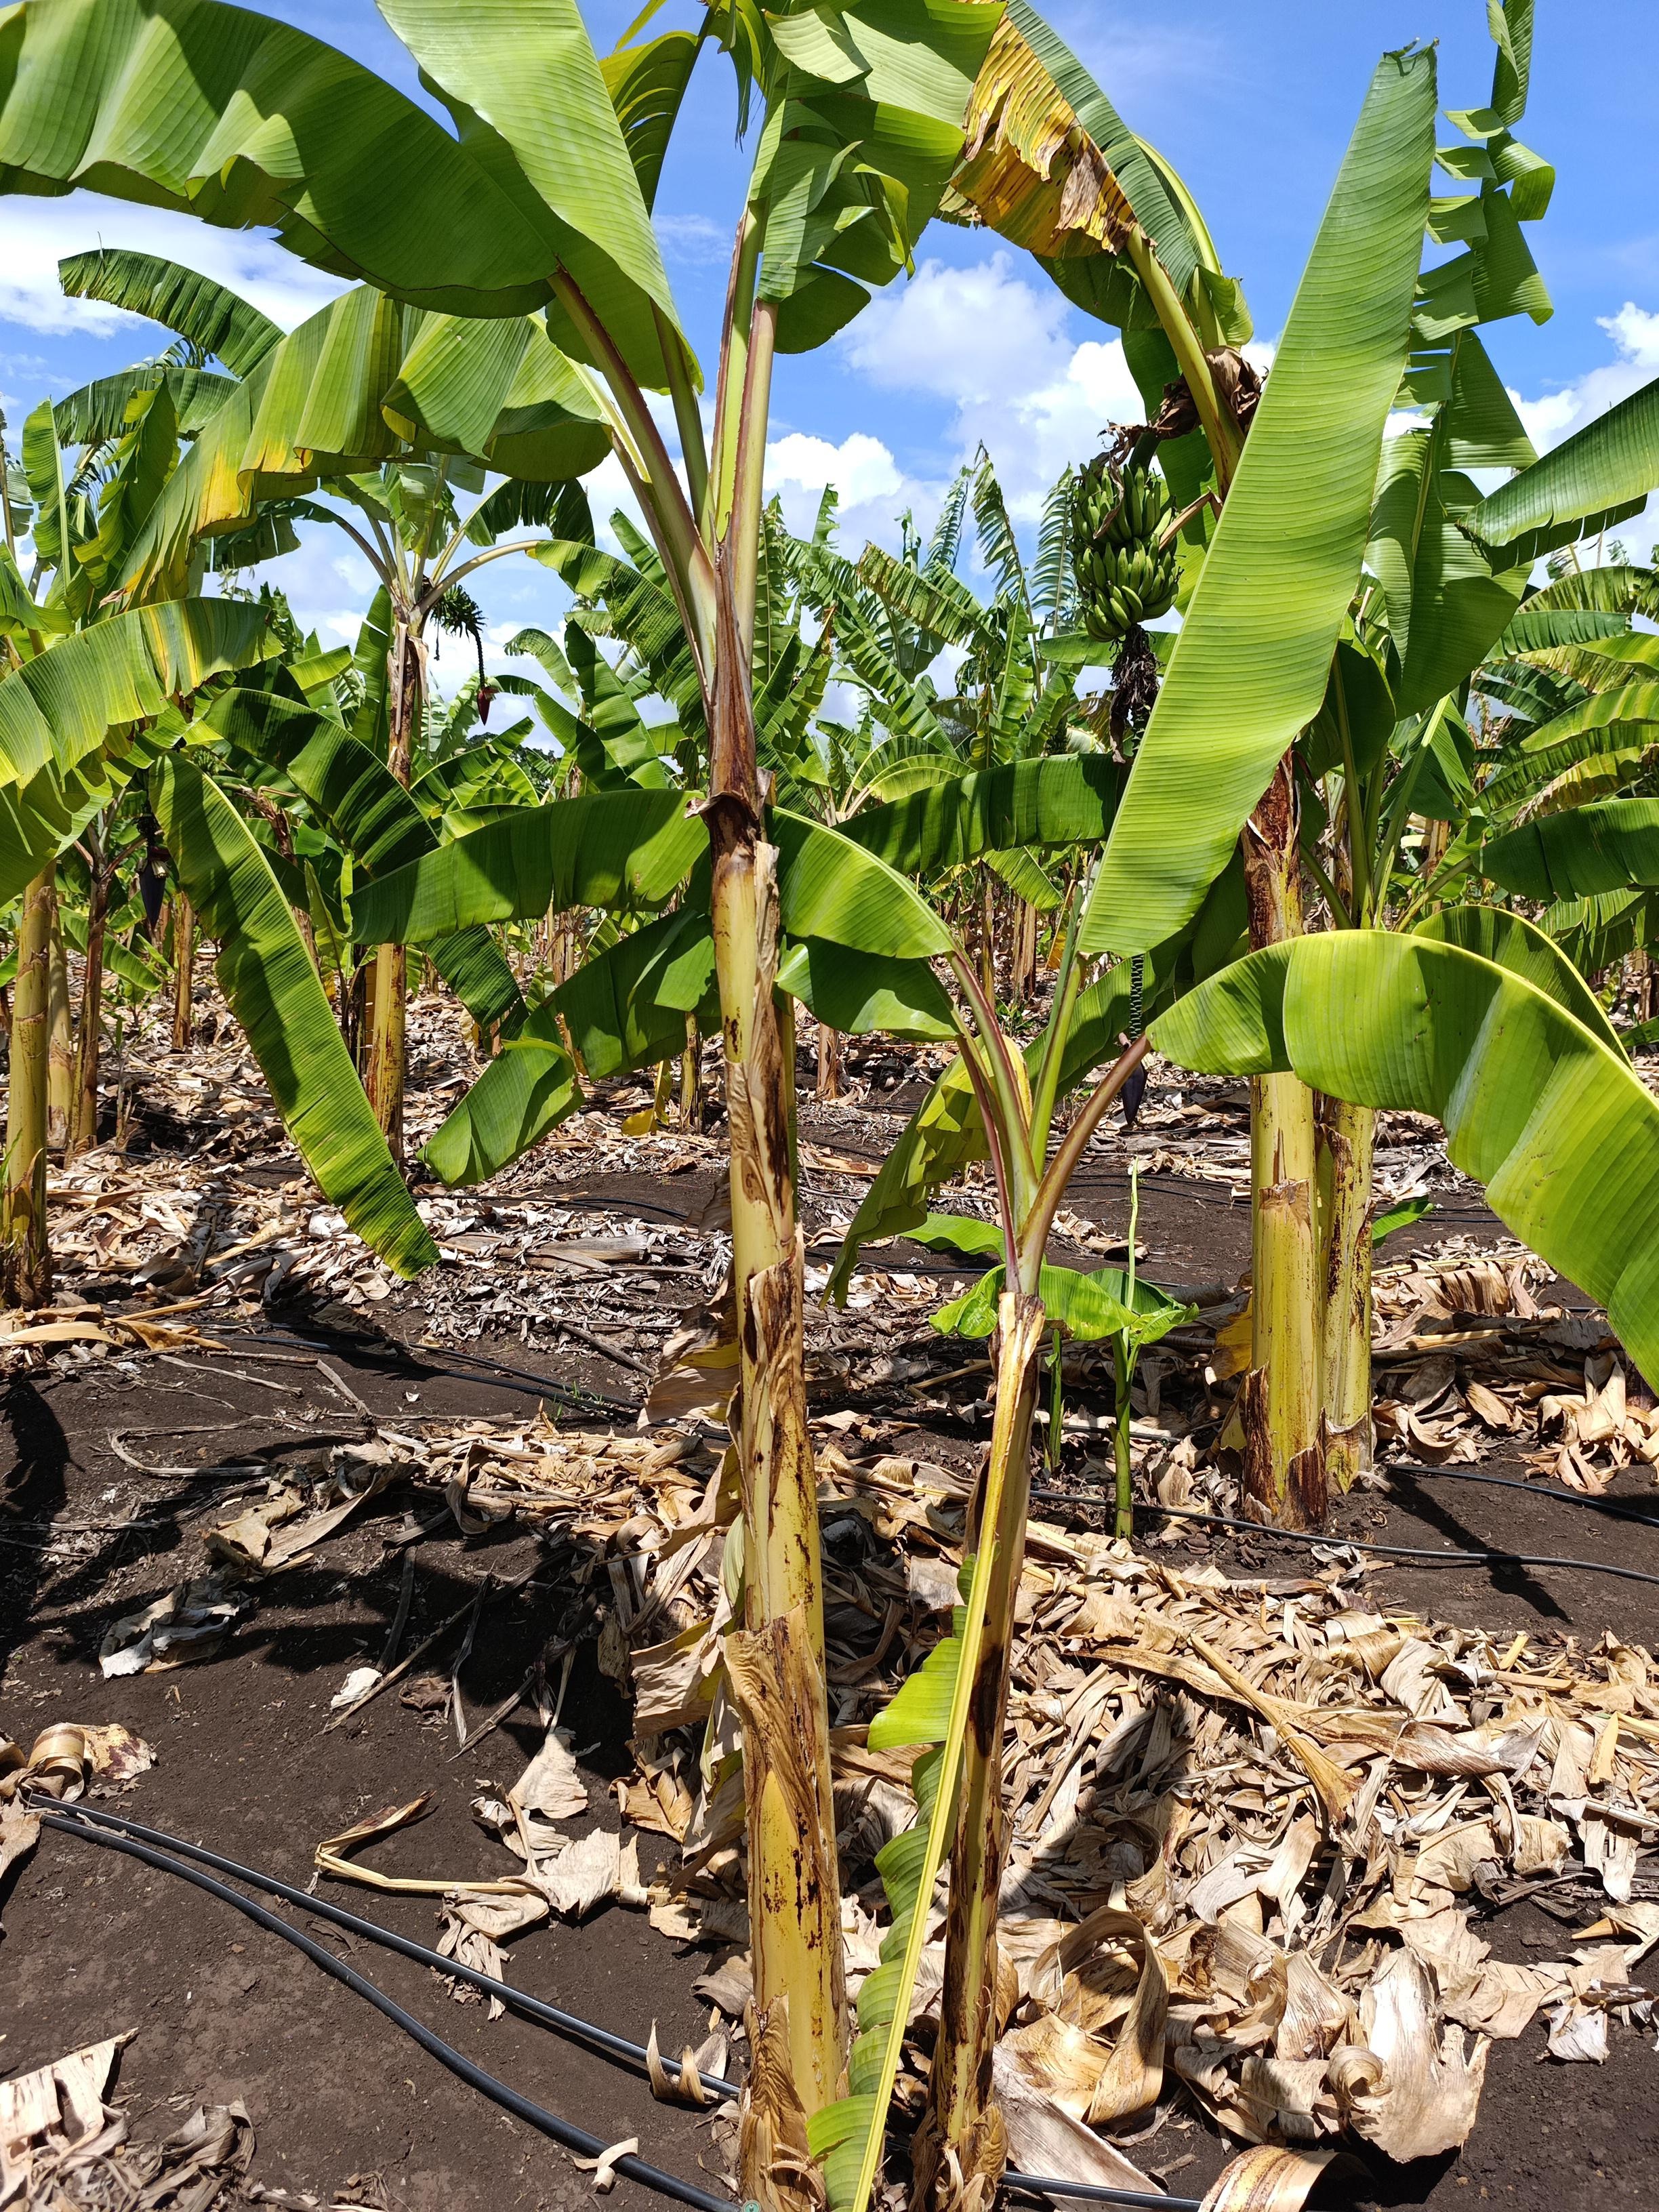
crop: banana
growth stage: vegetative
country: Tanzania
